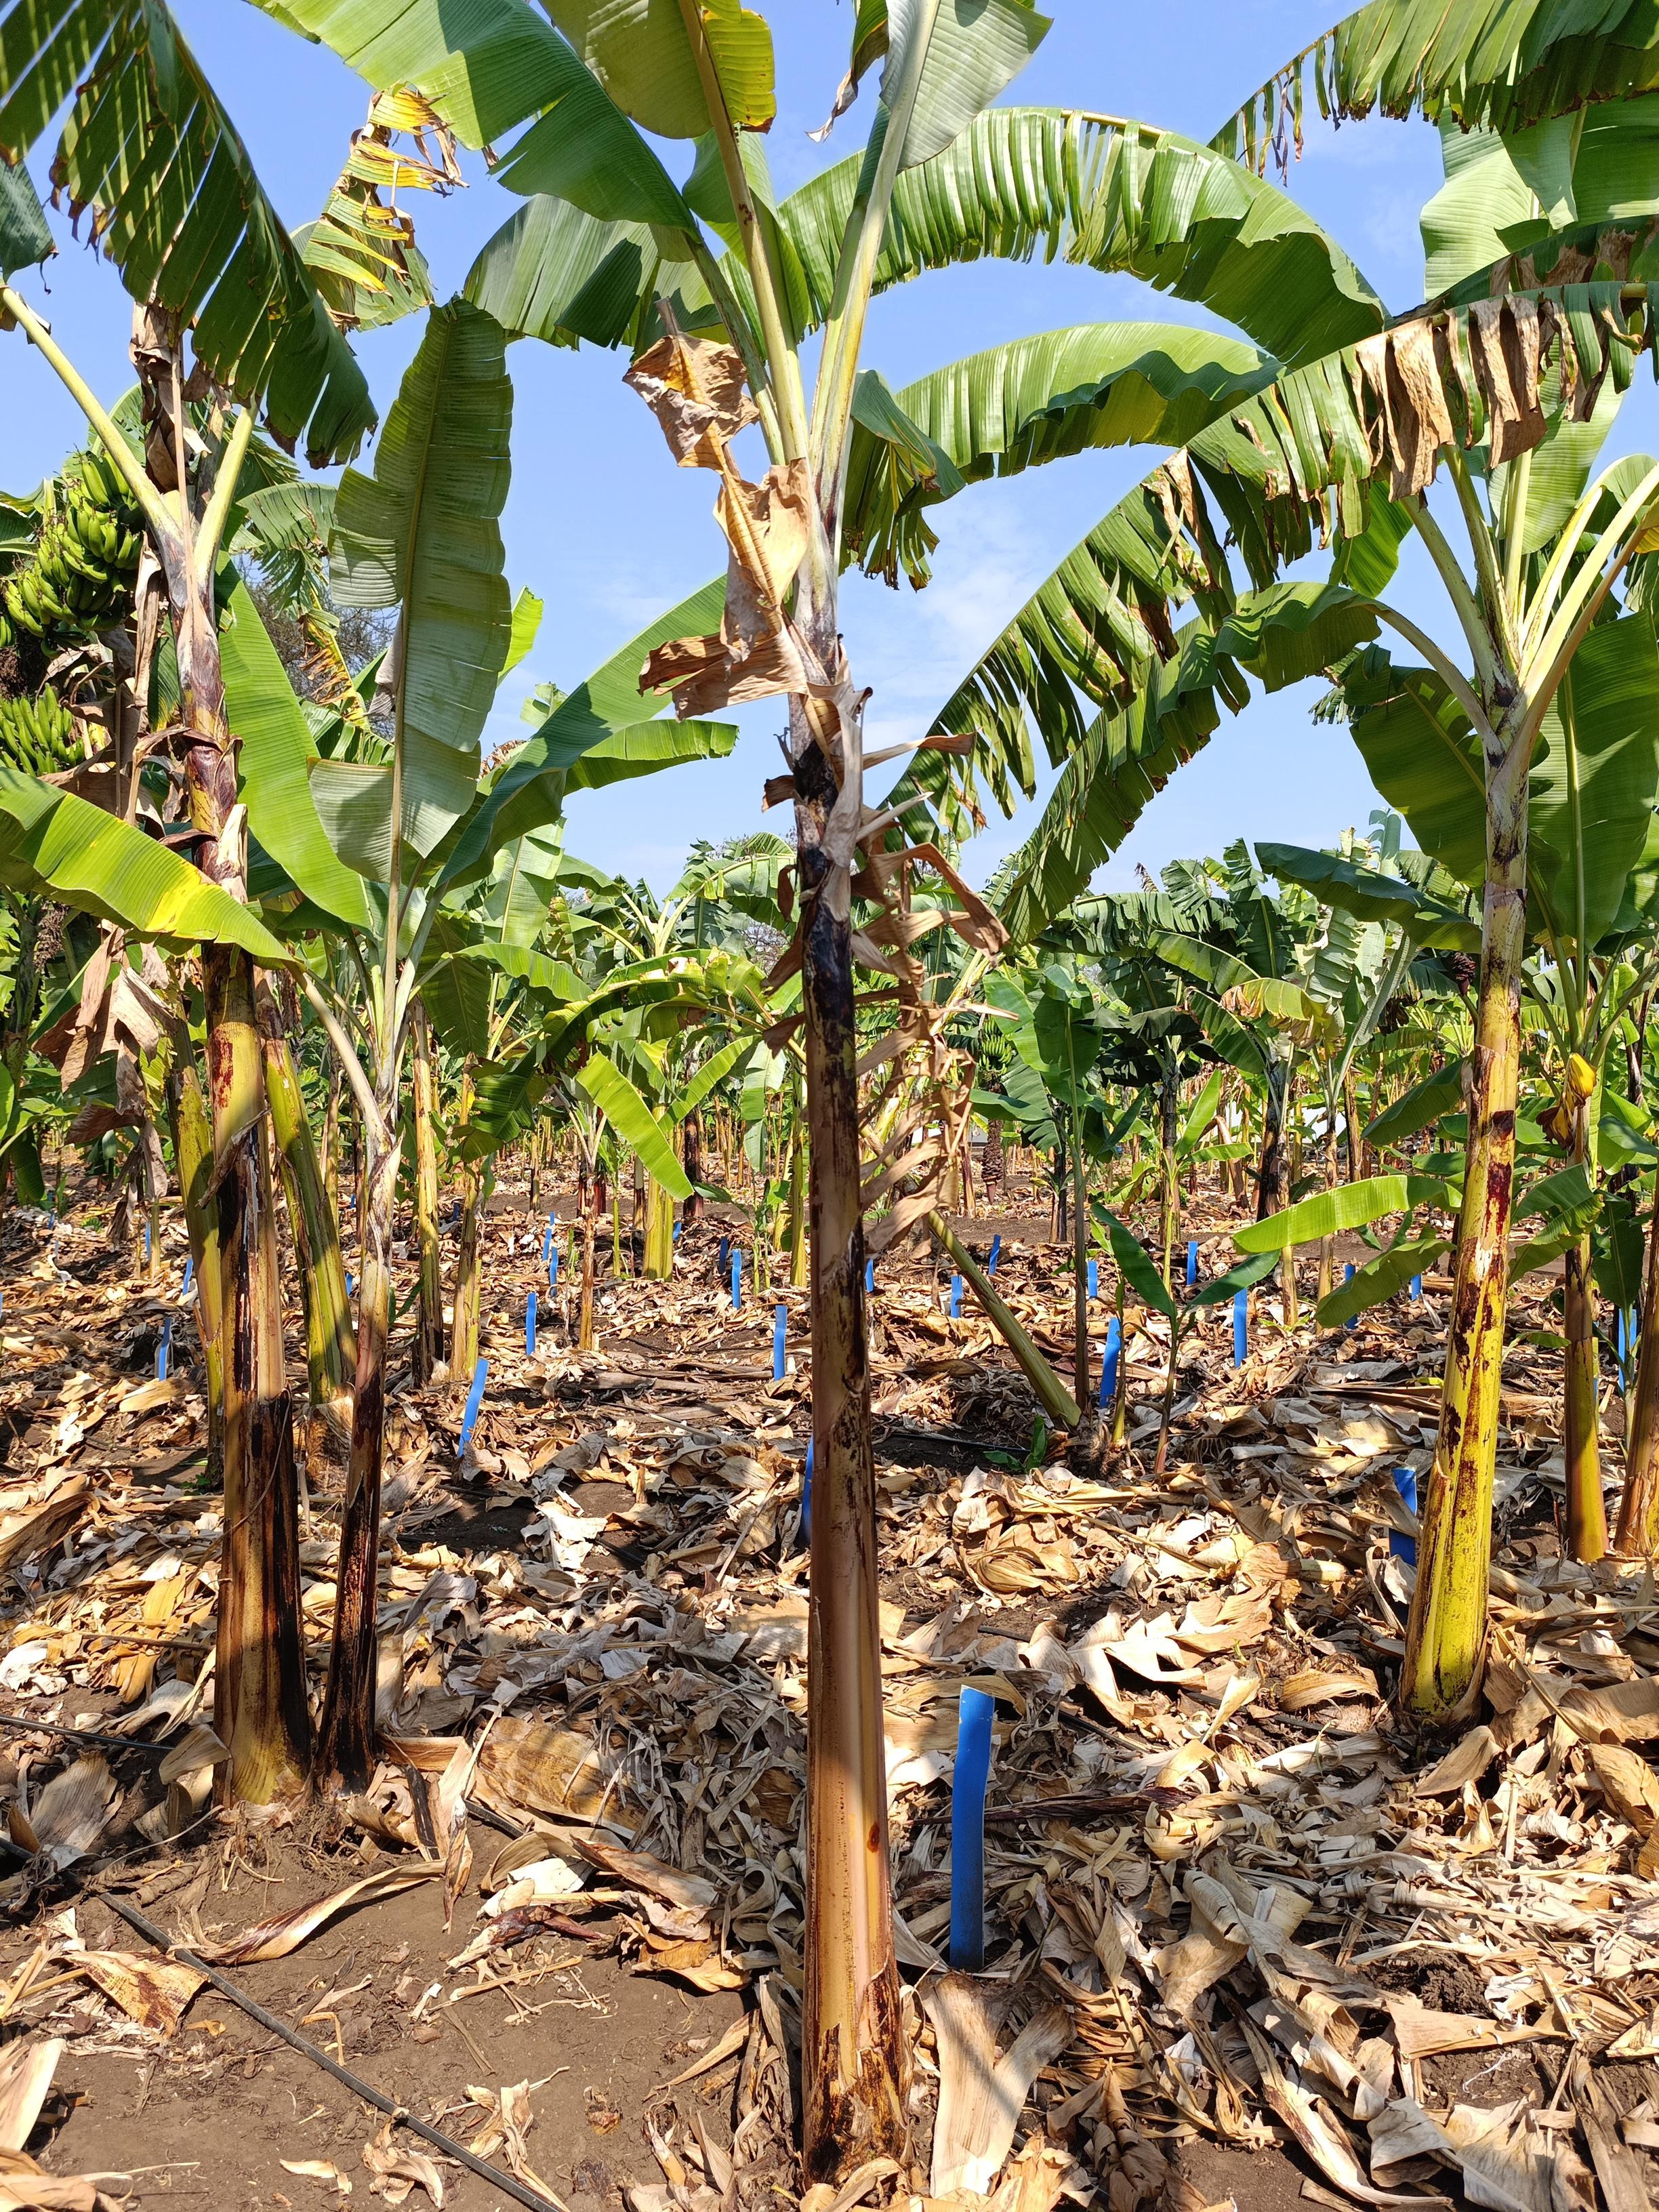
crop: banana
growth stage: vegetative
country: Tanzania
